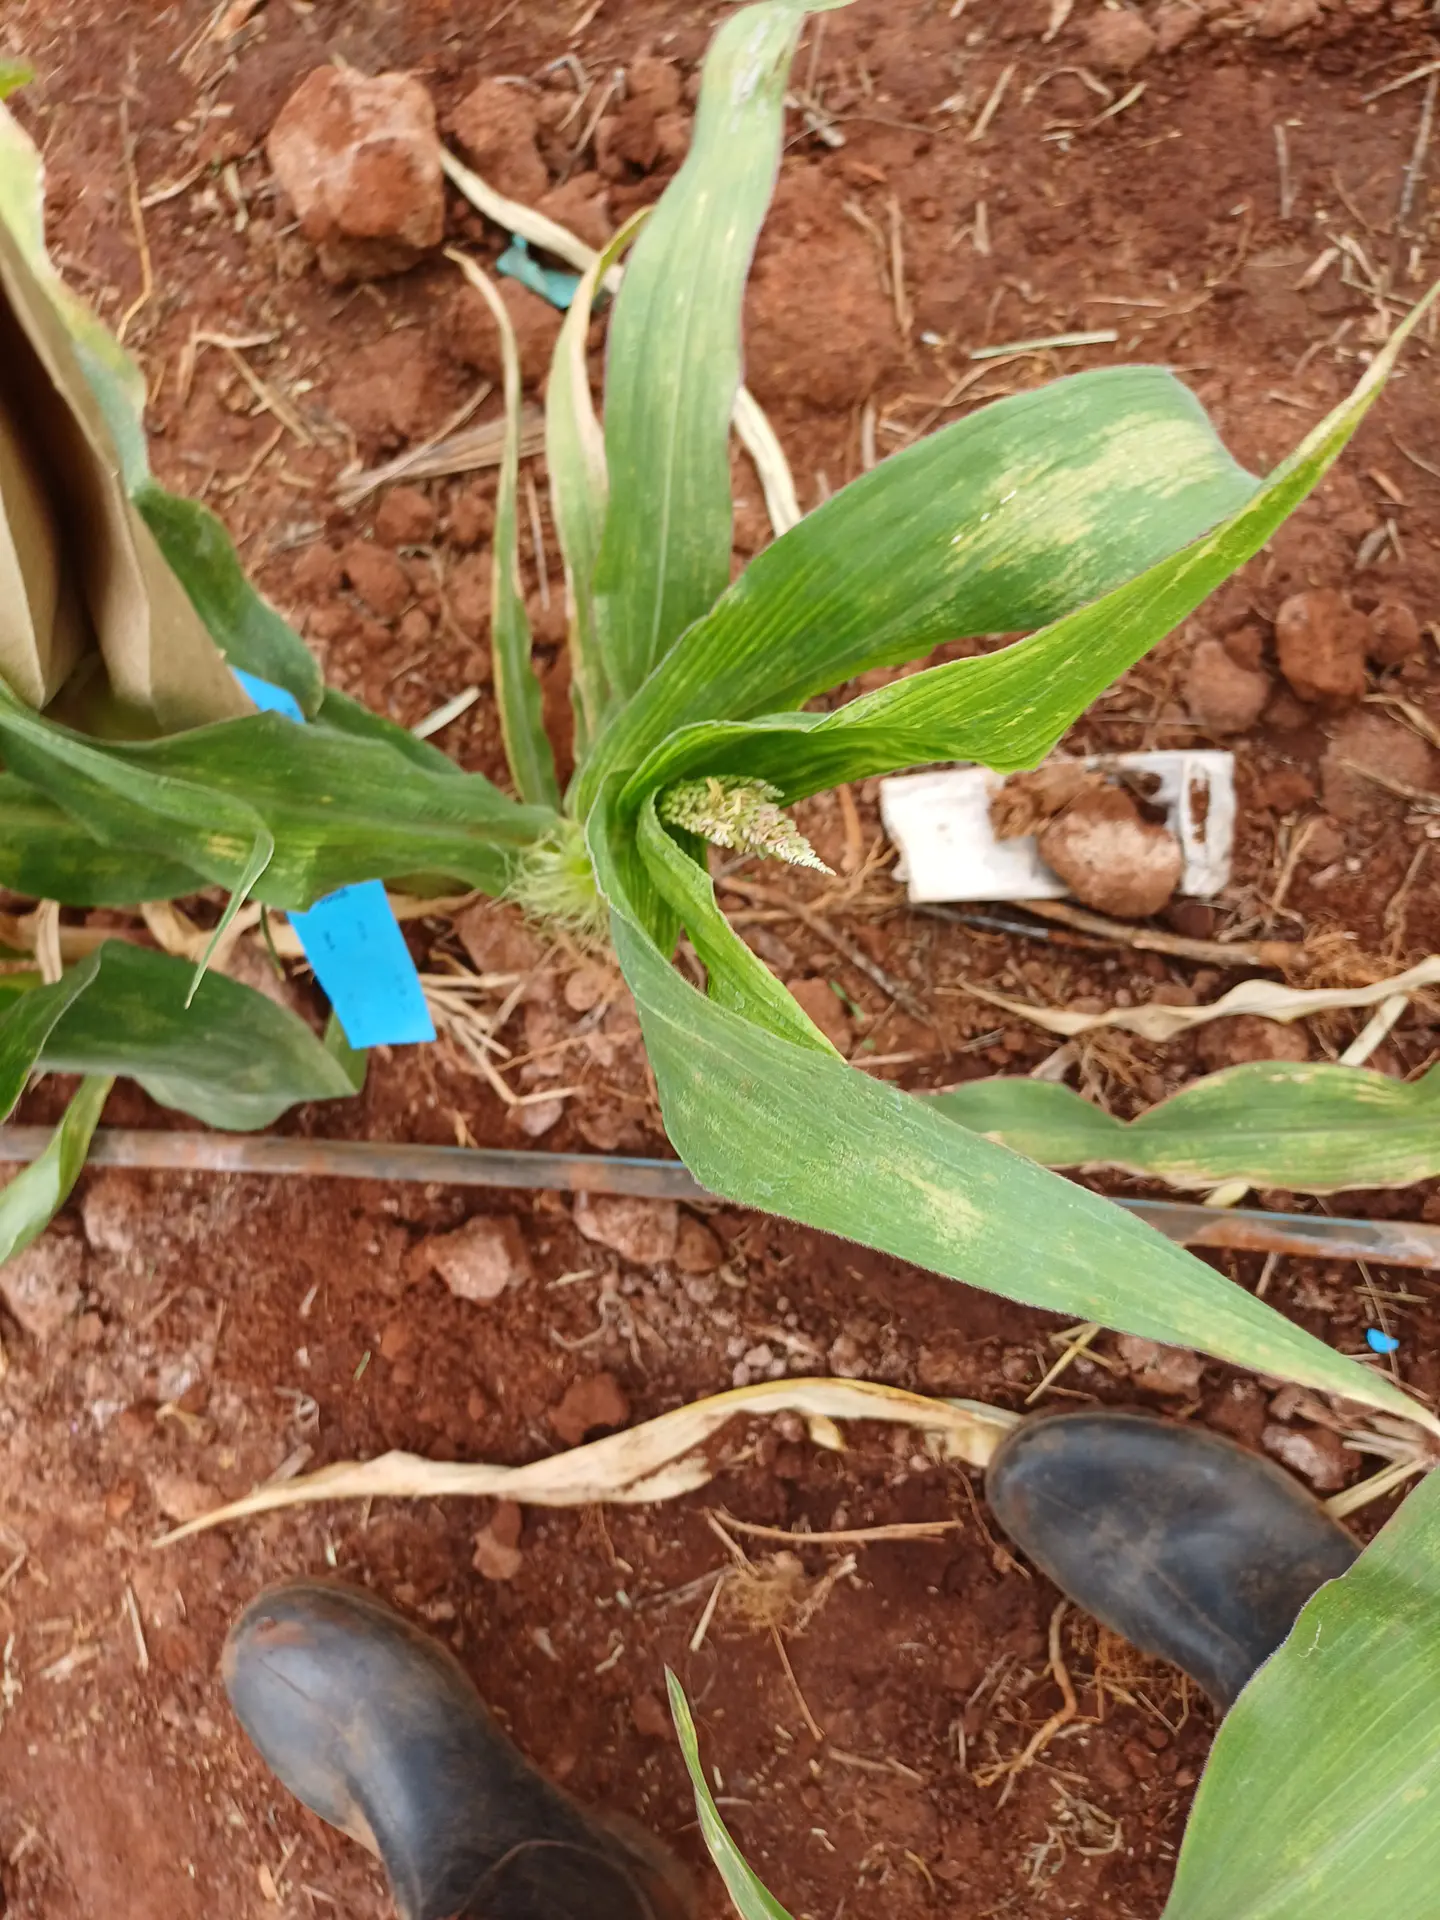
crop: maize
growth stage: flowering
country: Kenya
